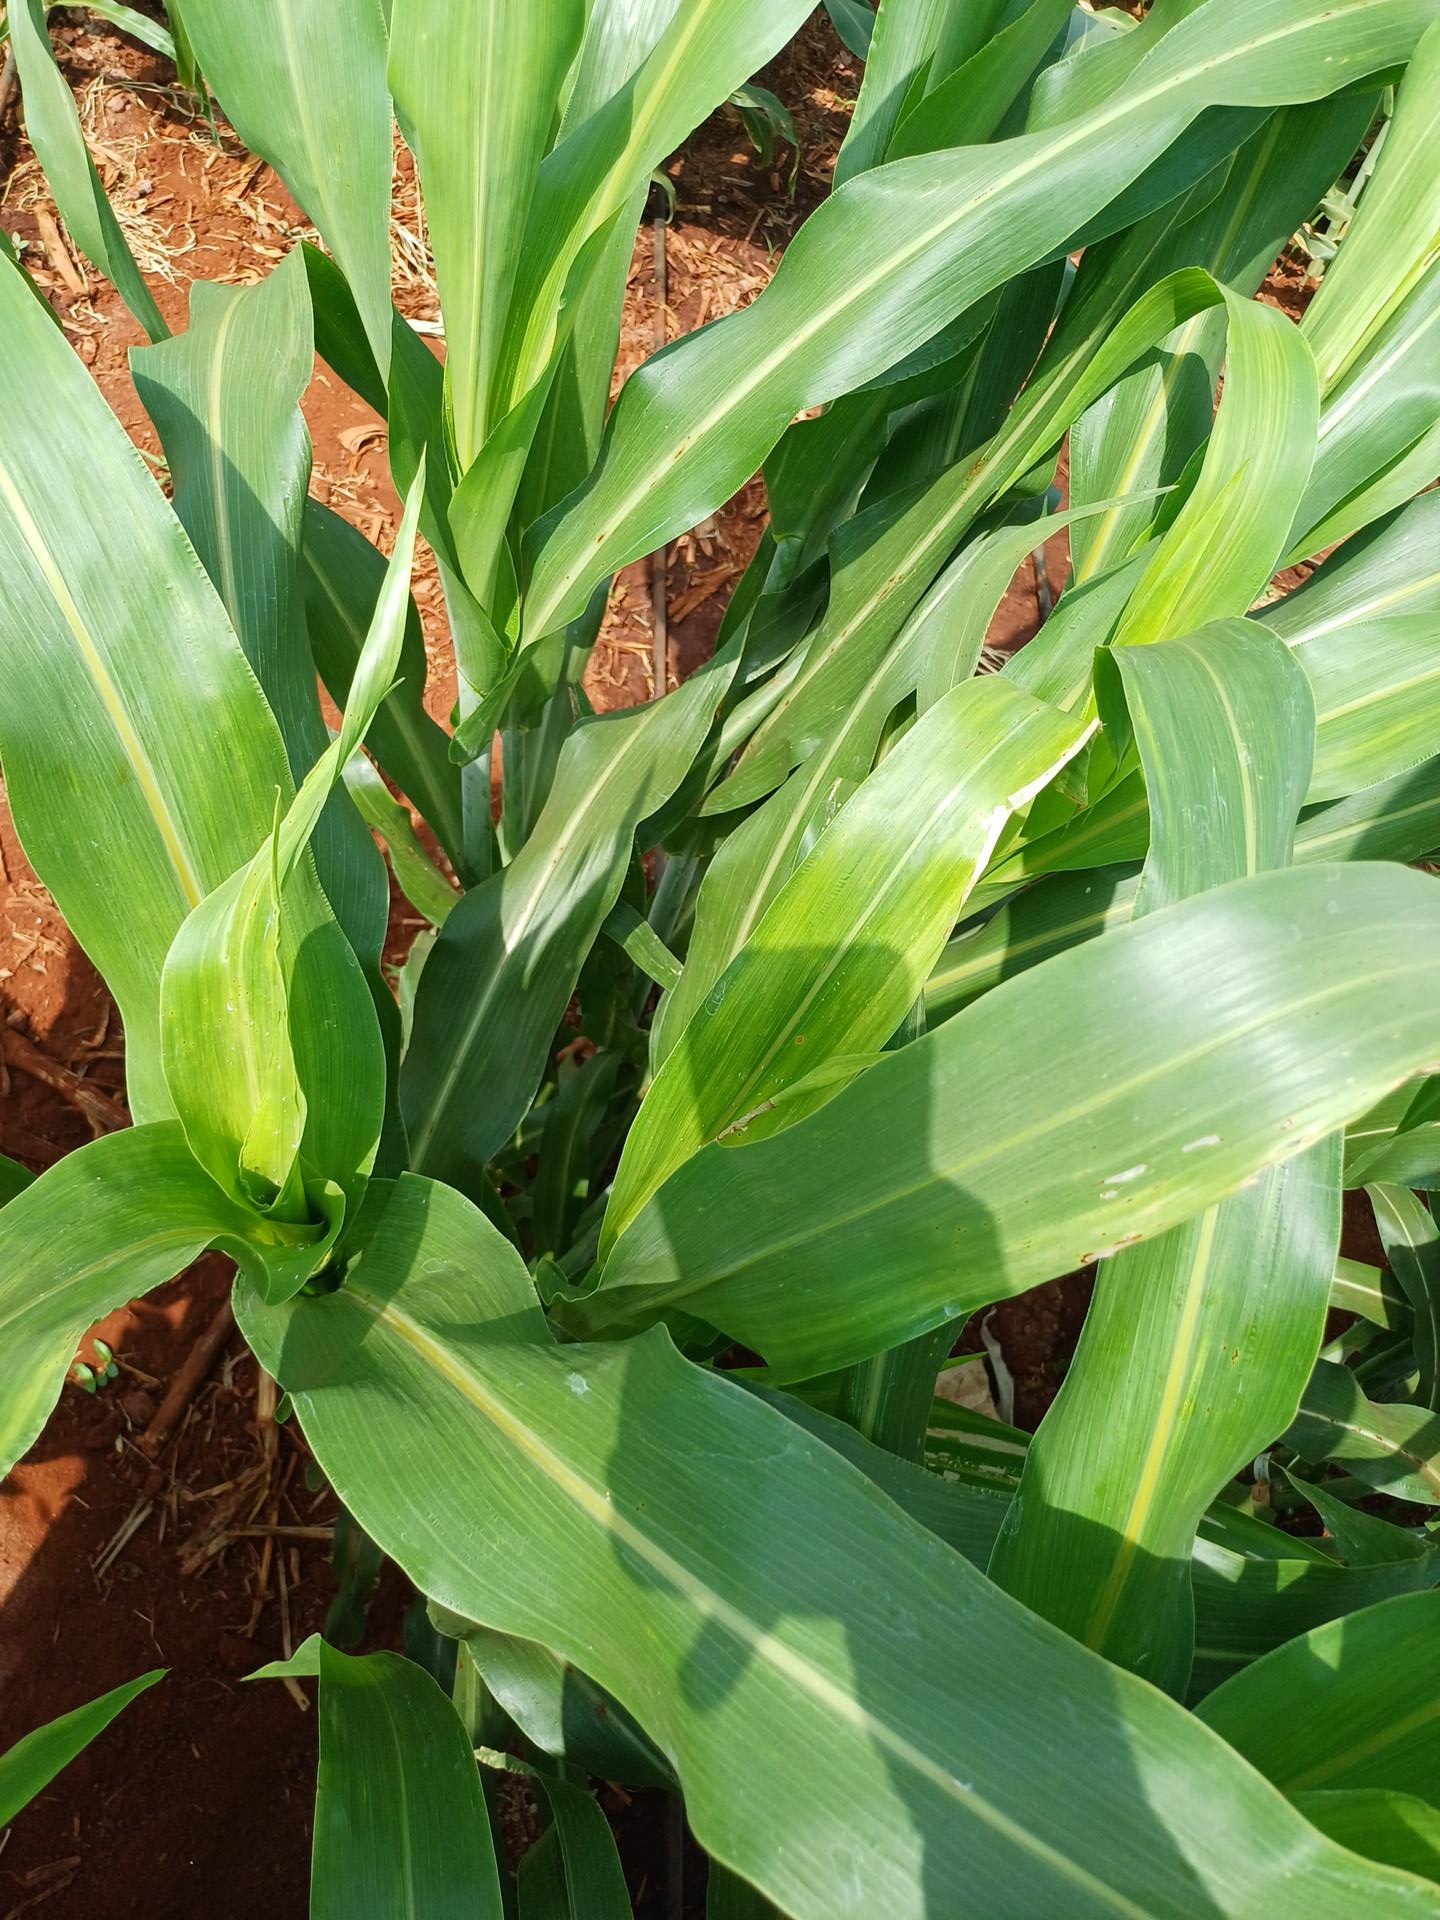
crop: sorghum
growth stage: vegetative
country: Kenya
